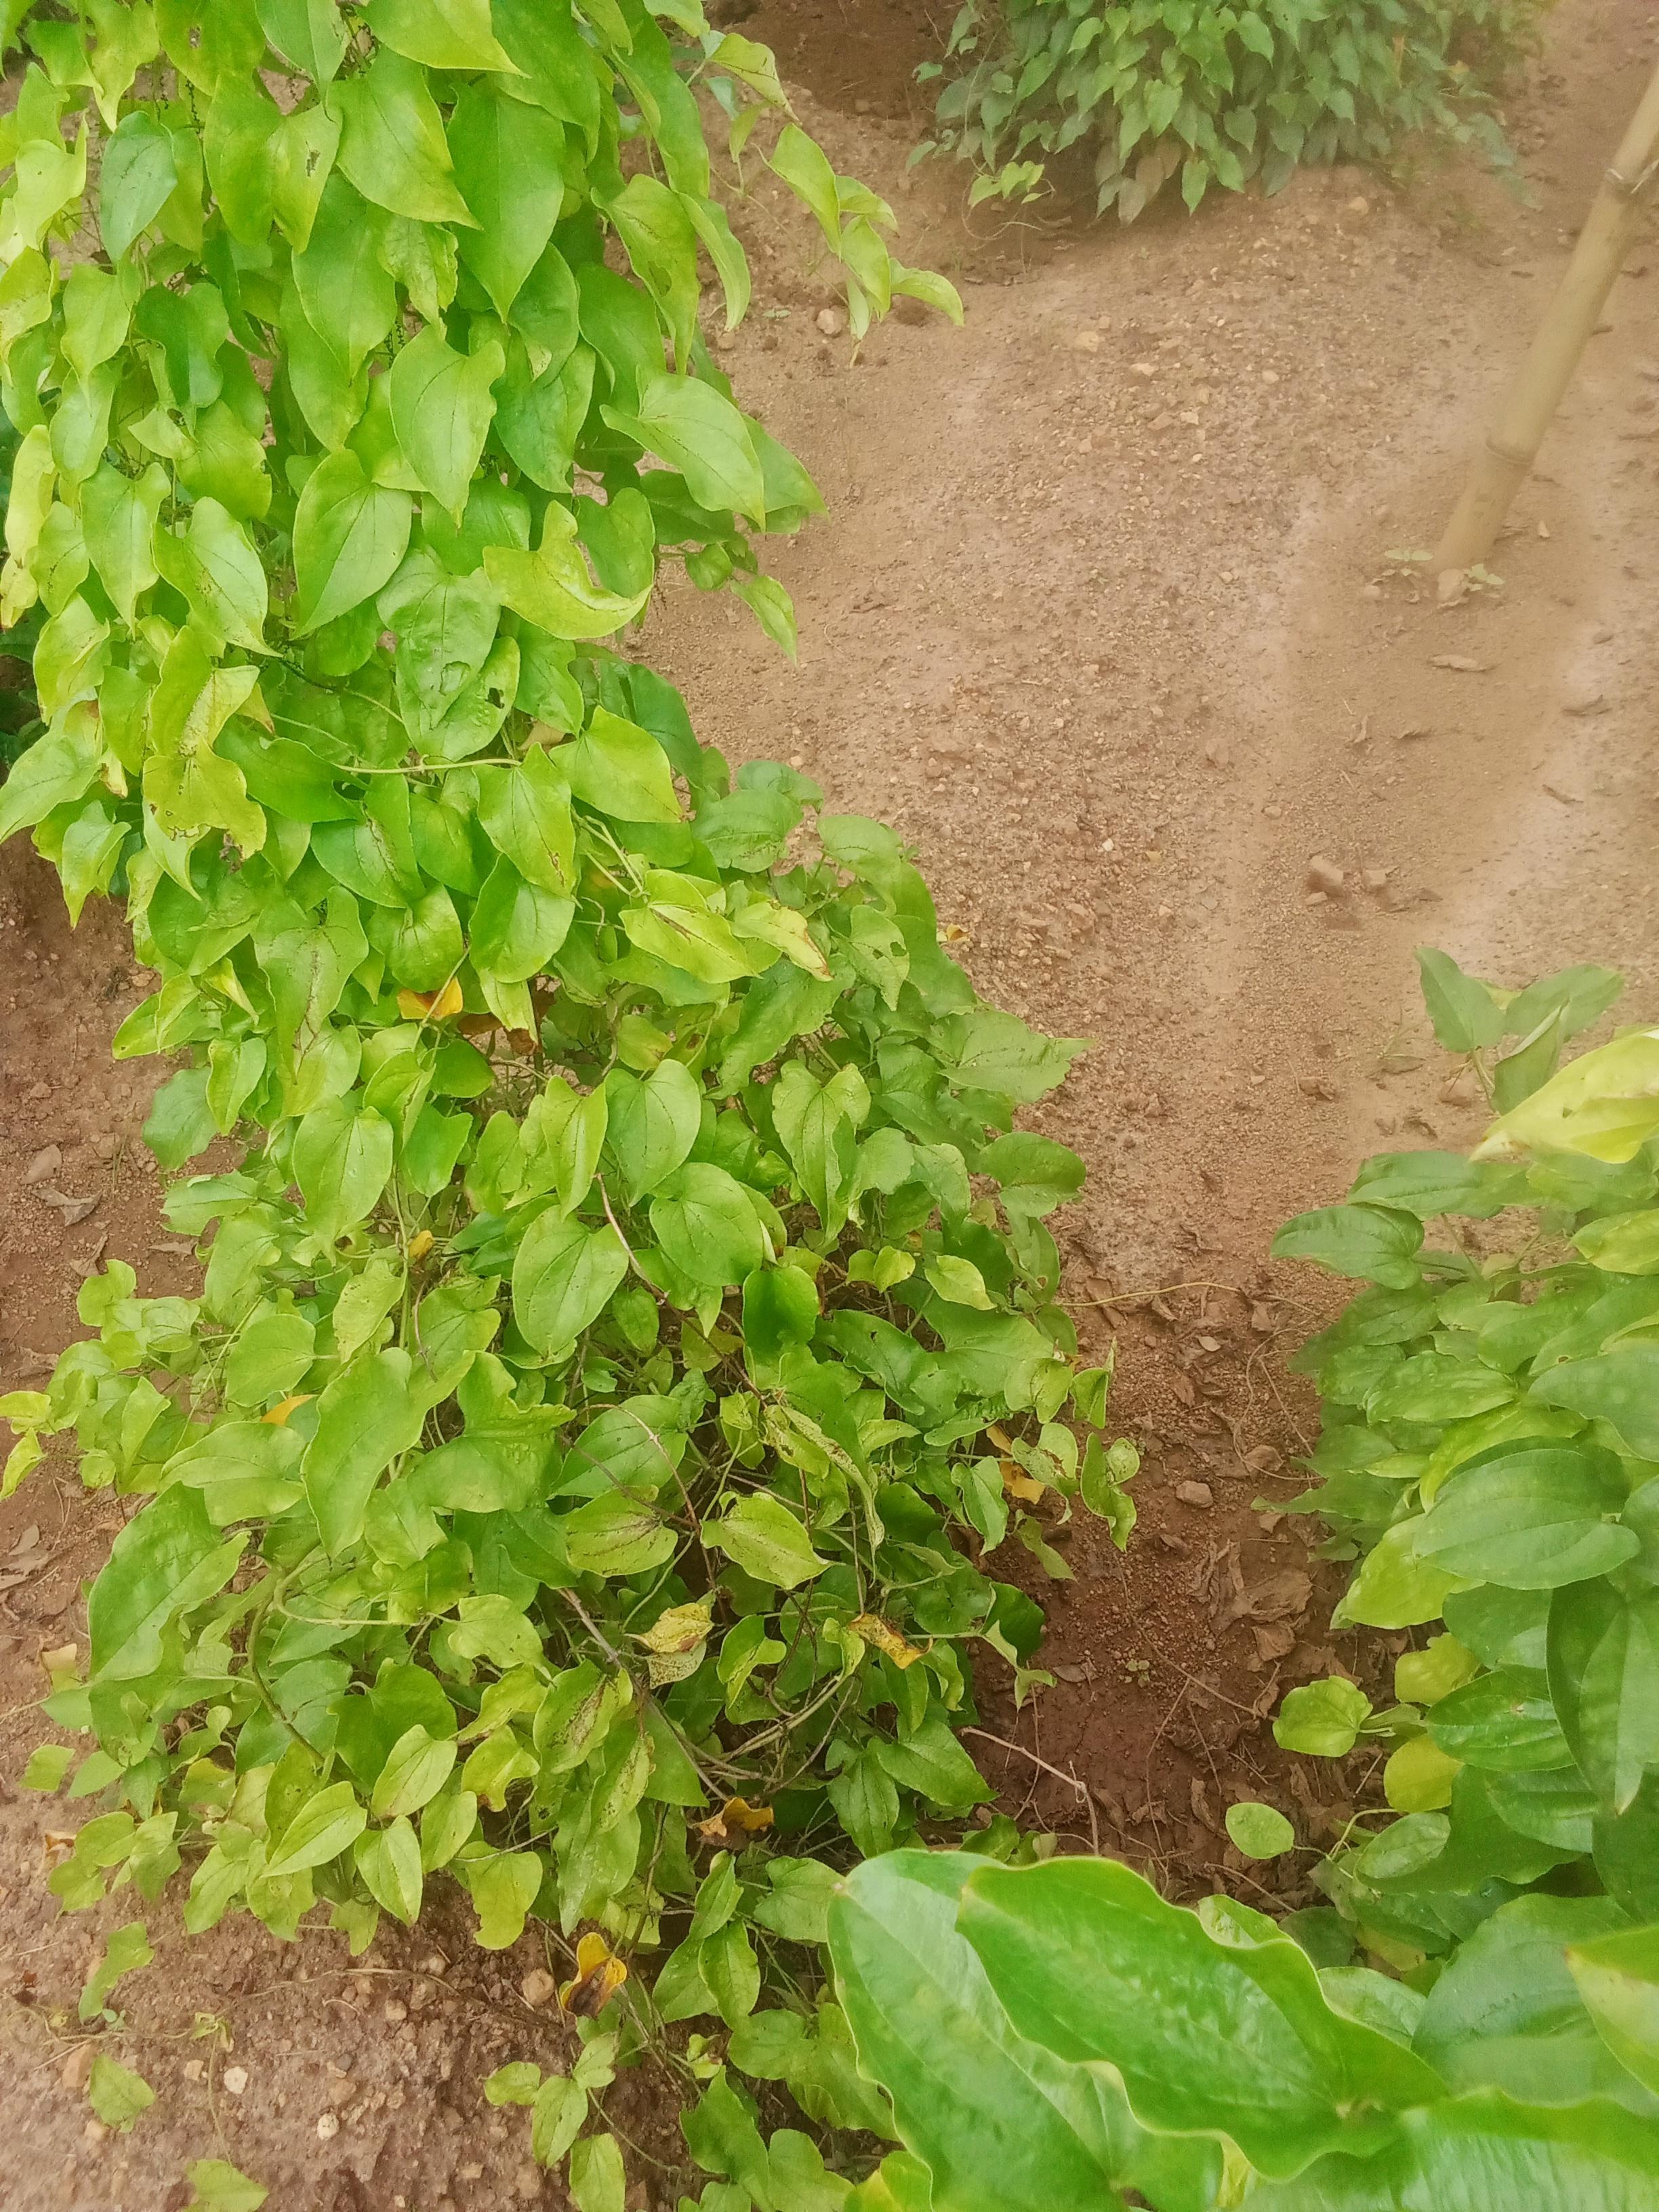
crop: yam
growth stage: vegetative
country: Nigeria
